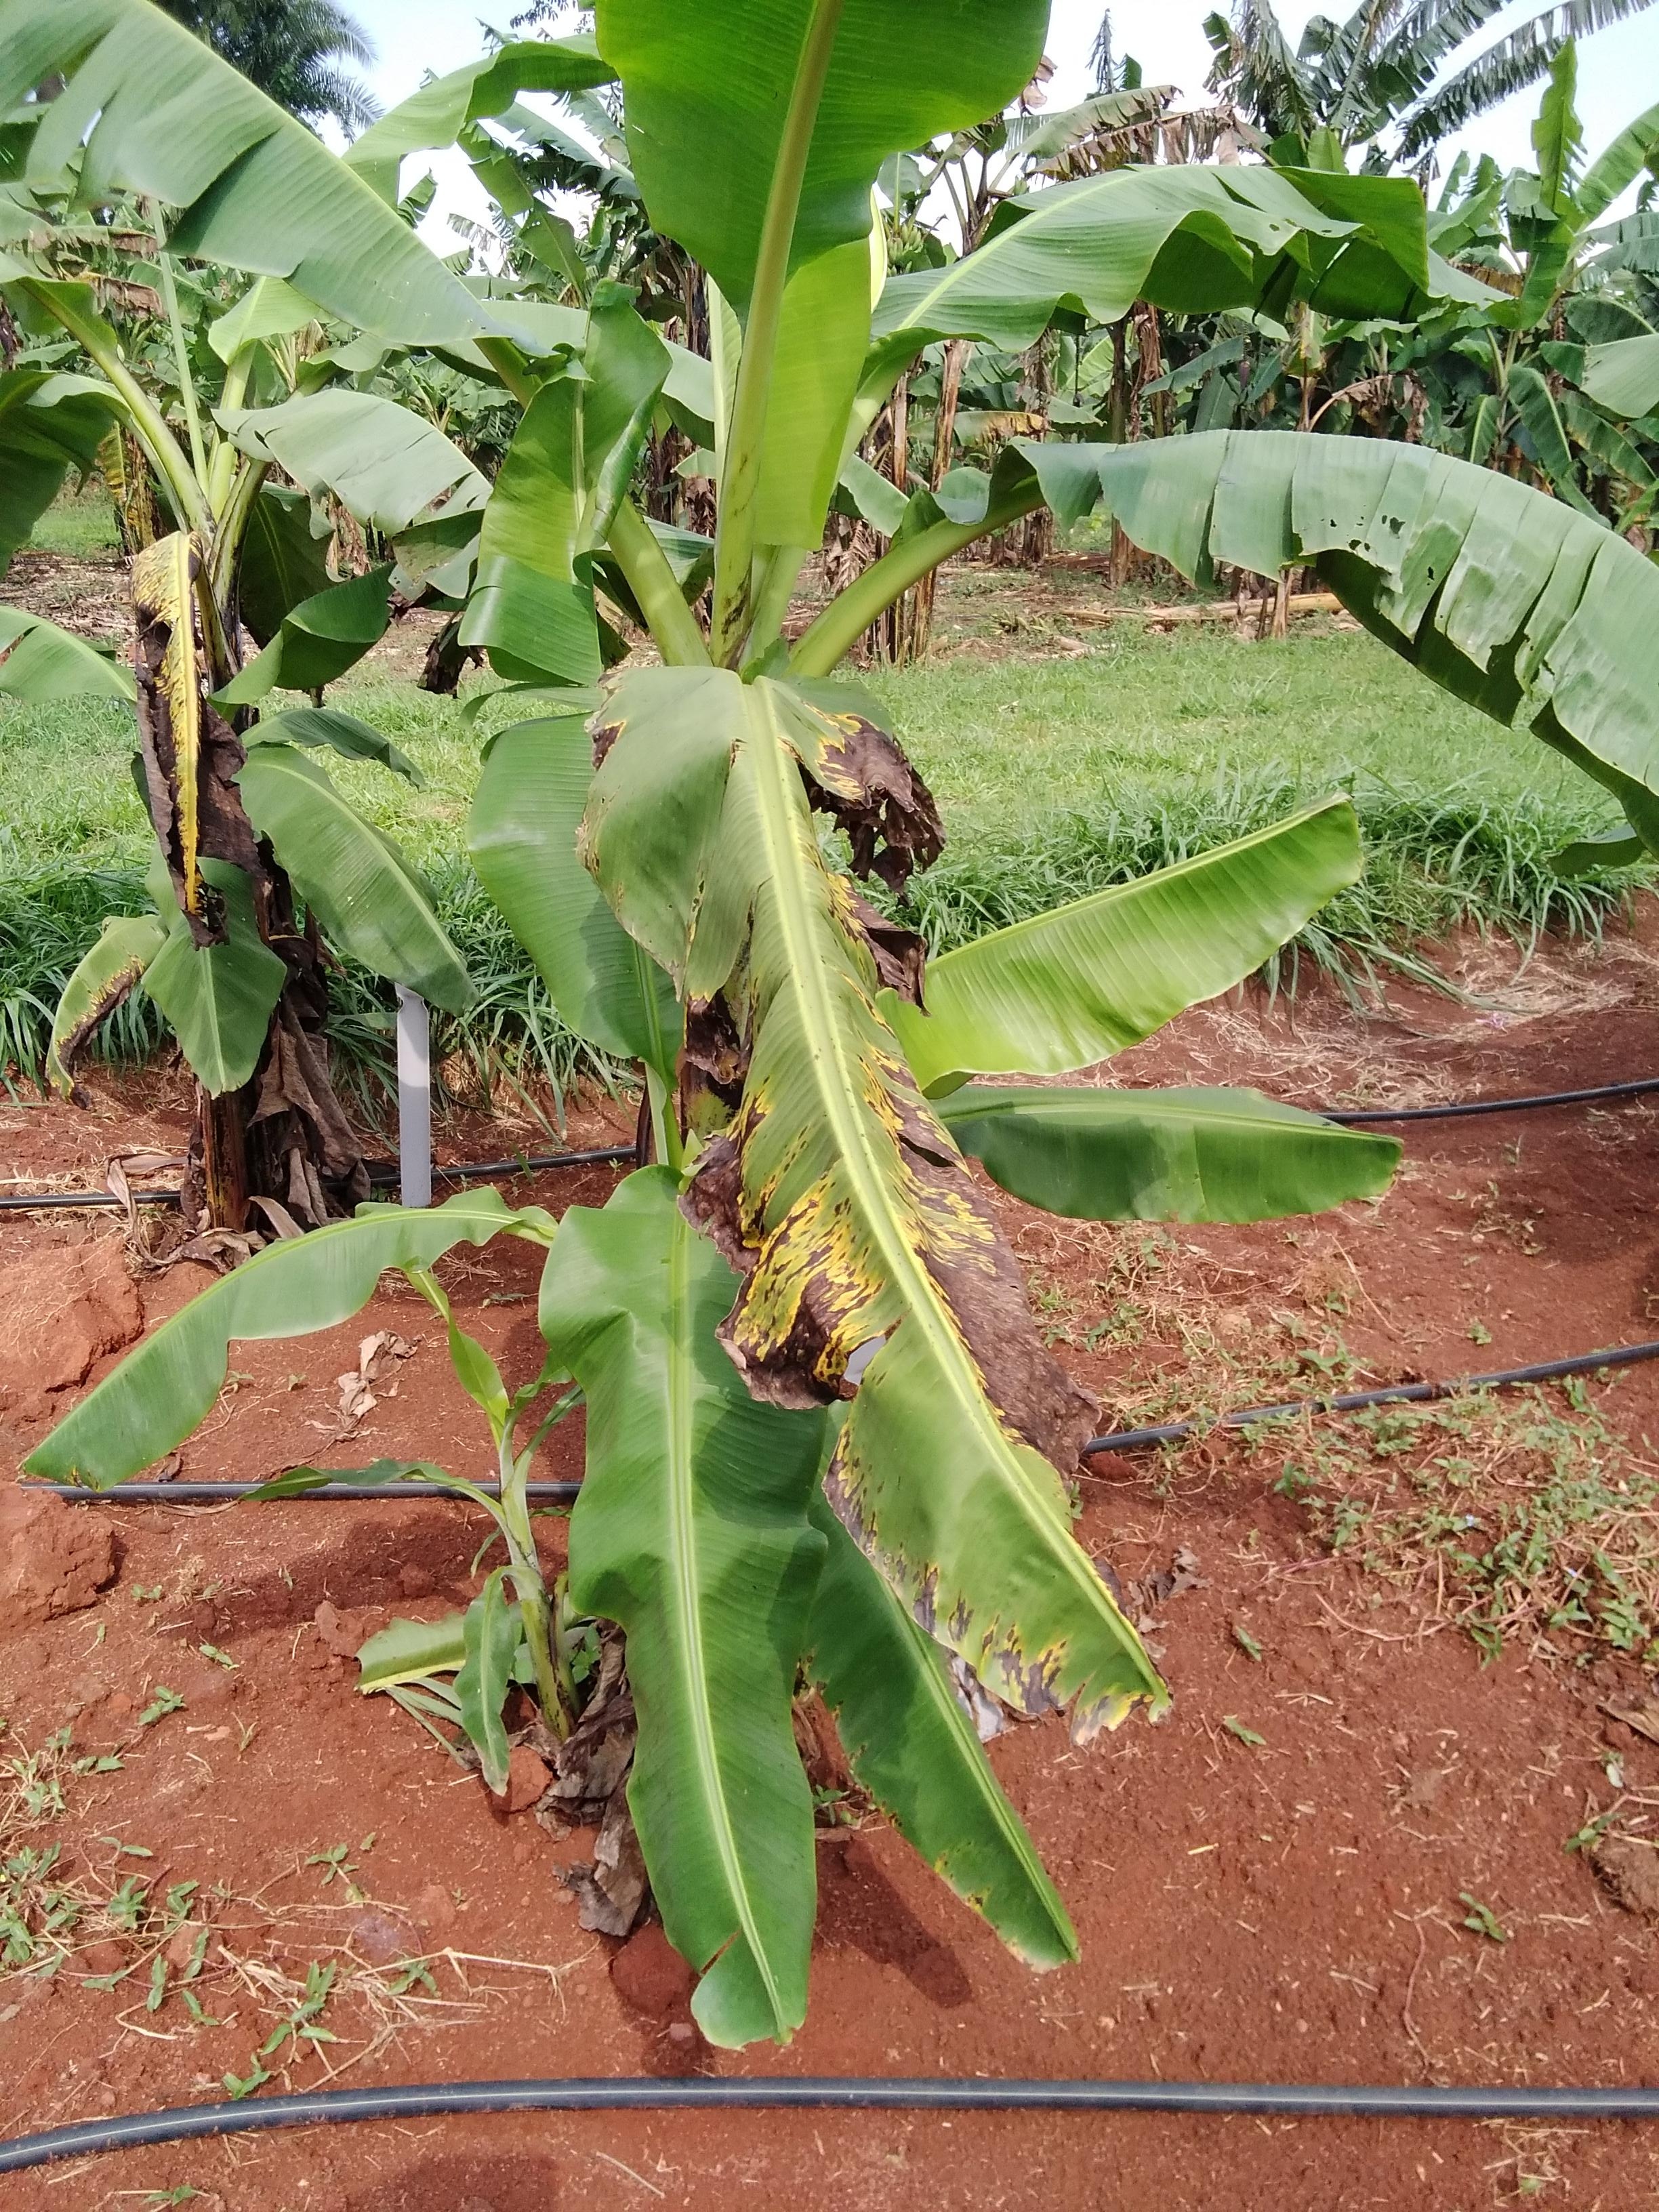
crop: banana
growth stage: vegetative
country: Tanzania
